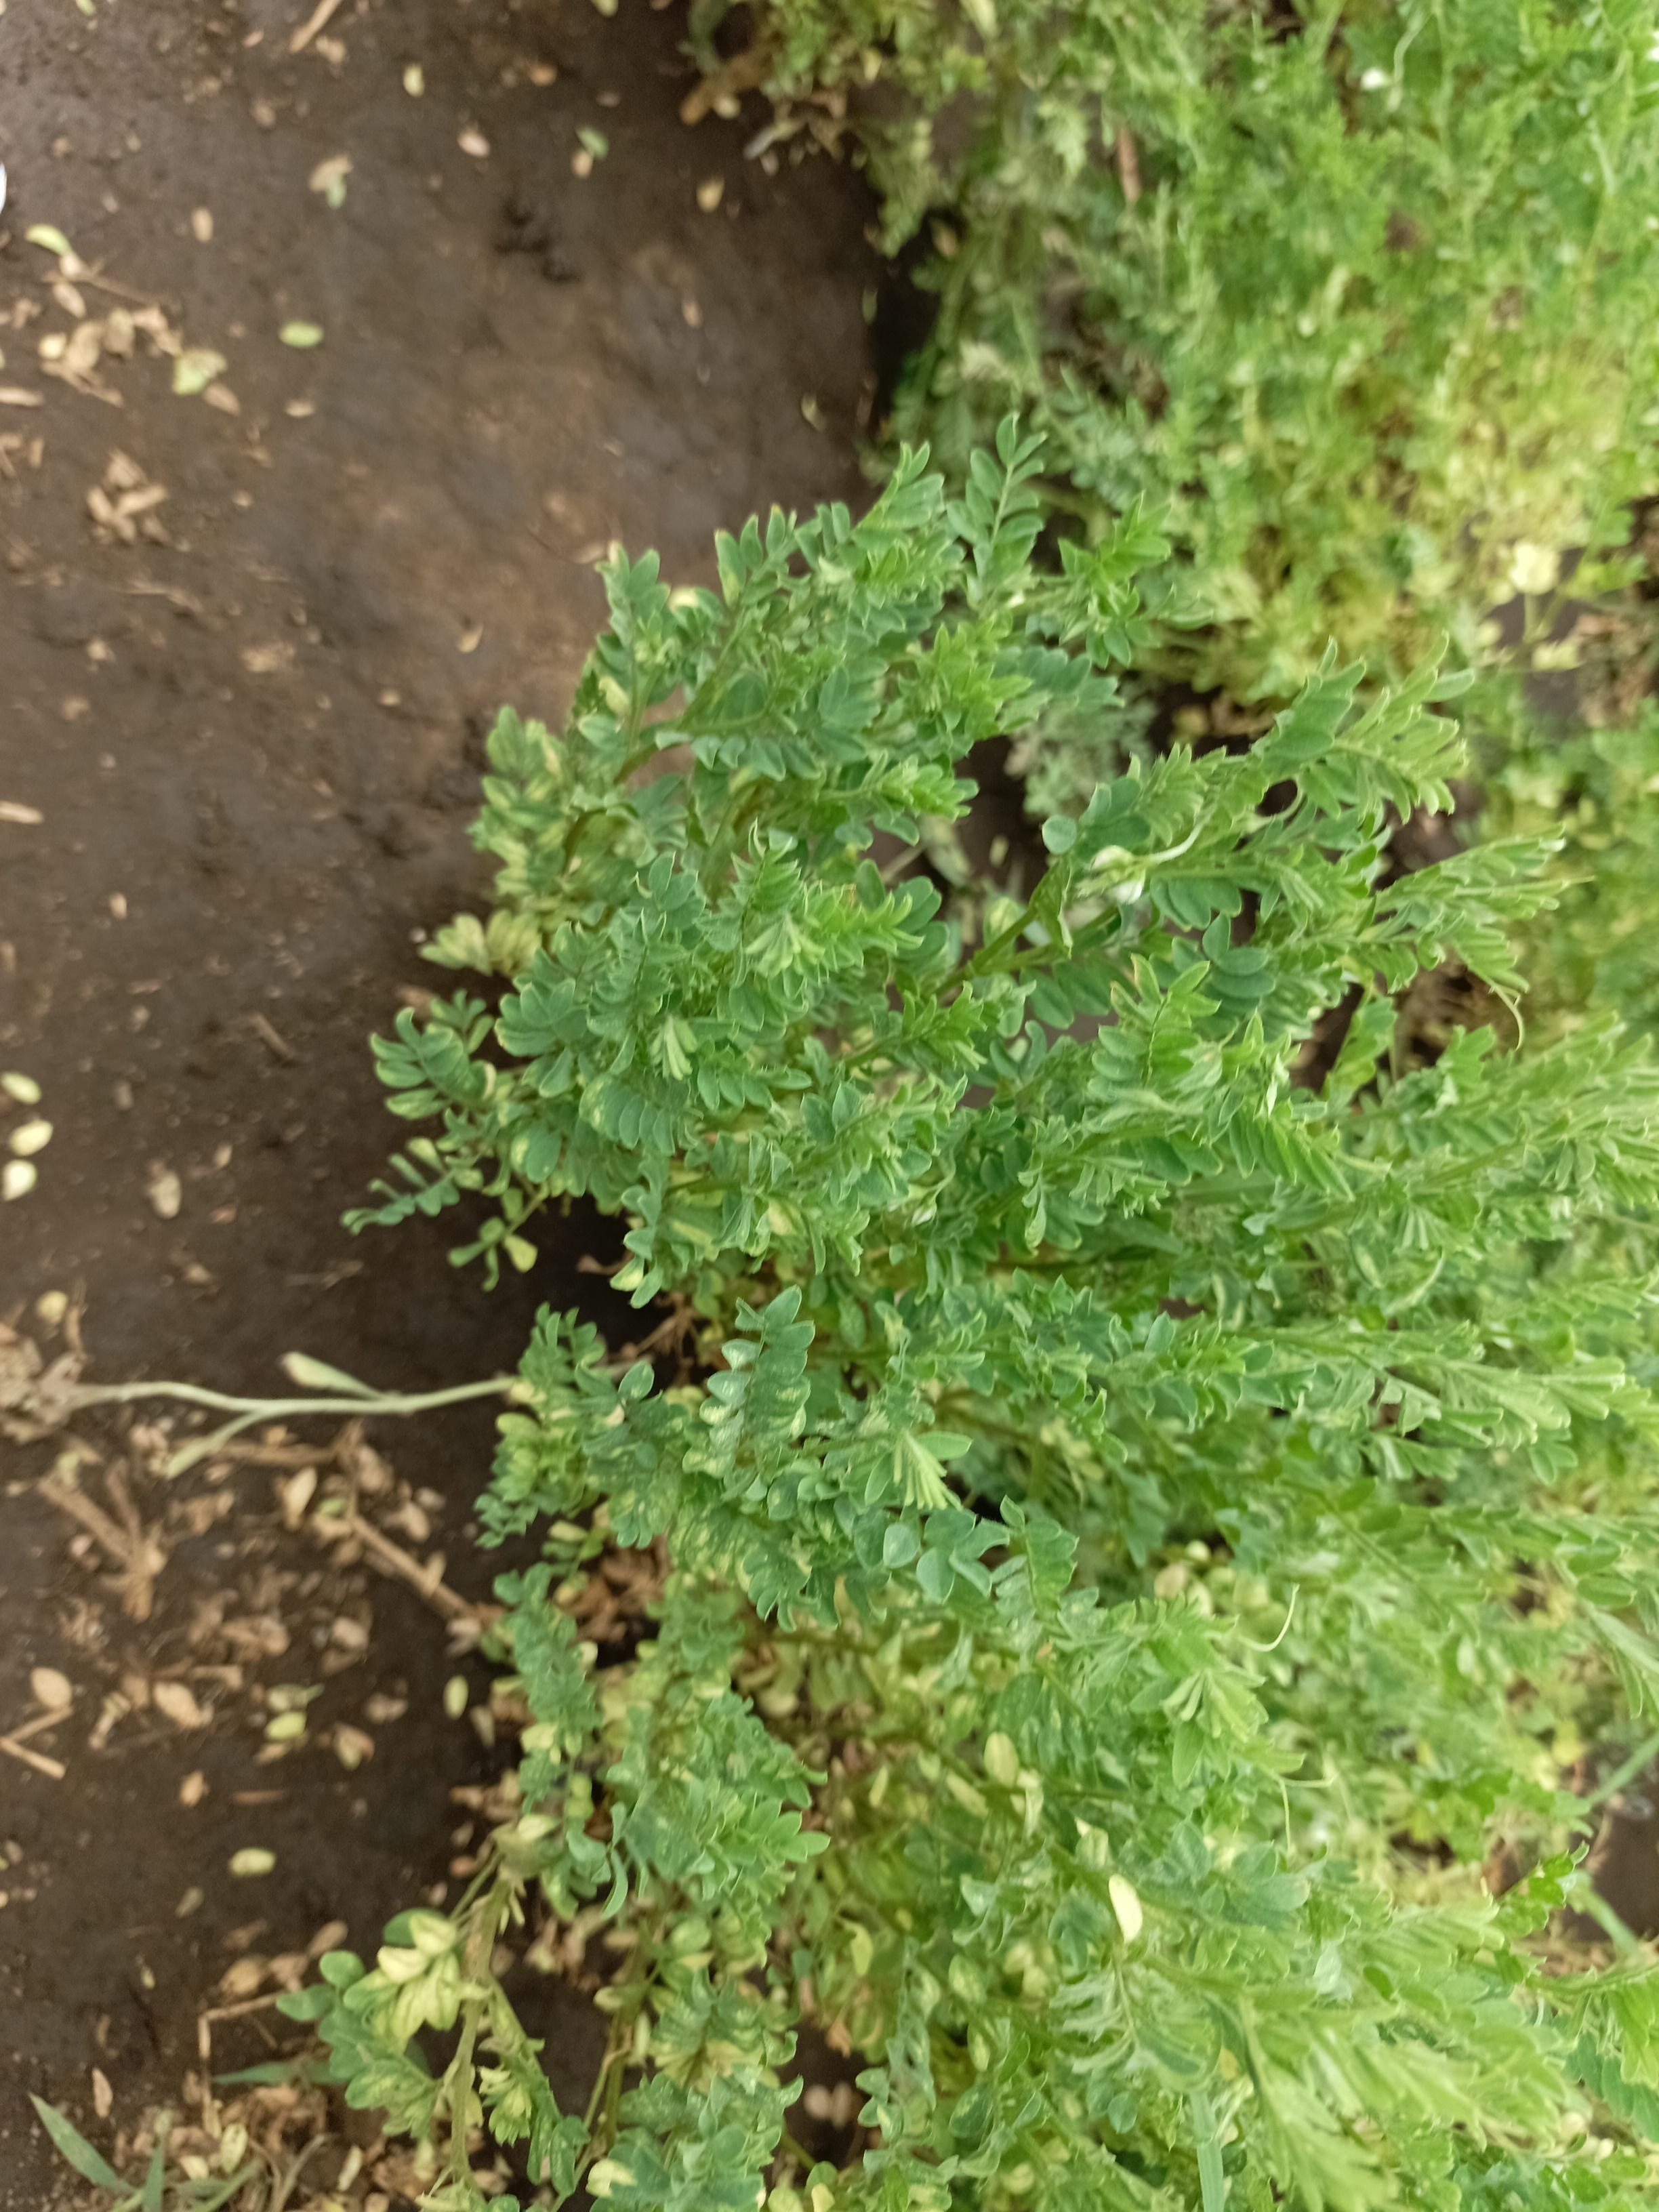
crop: lentil
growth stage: vegetative
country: Tanzania
